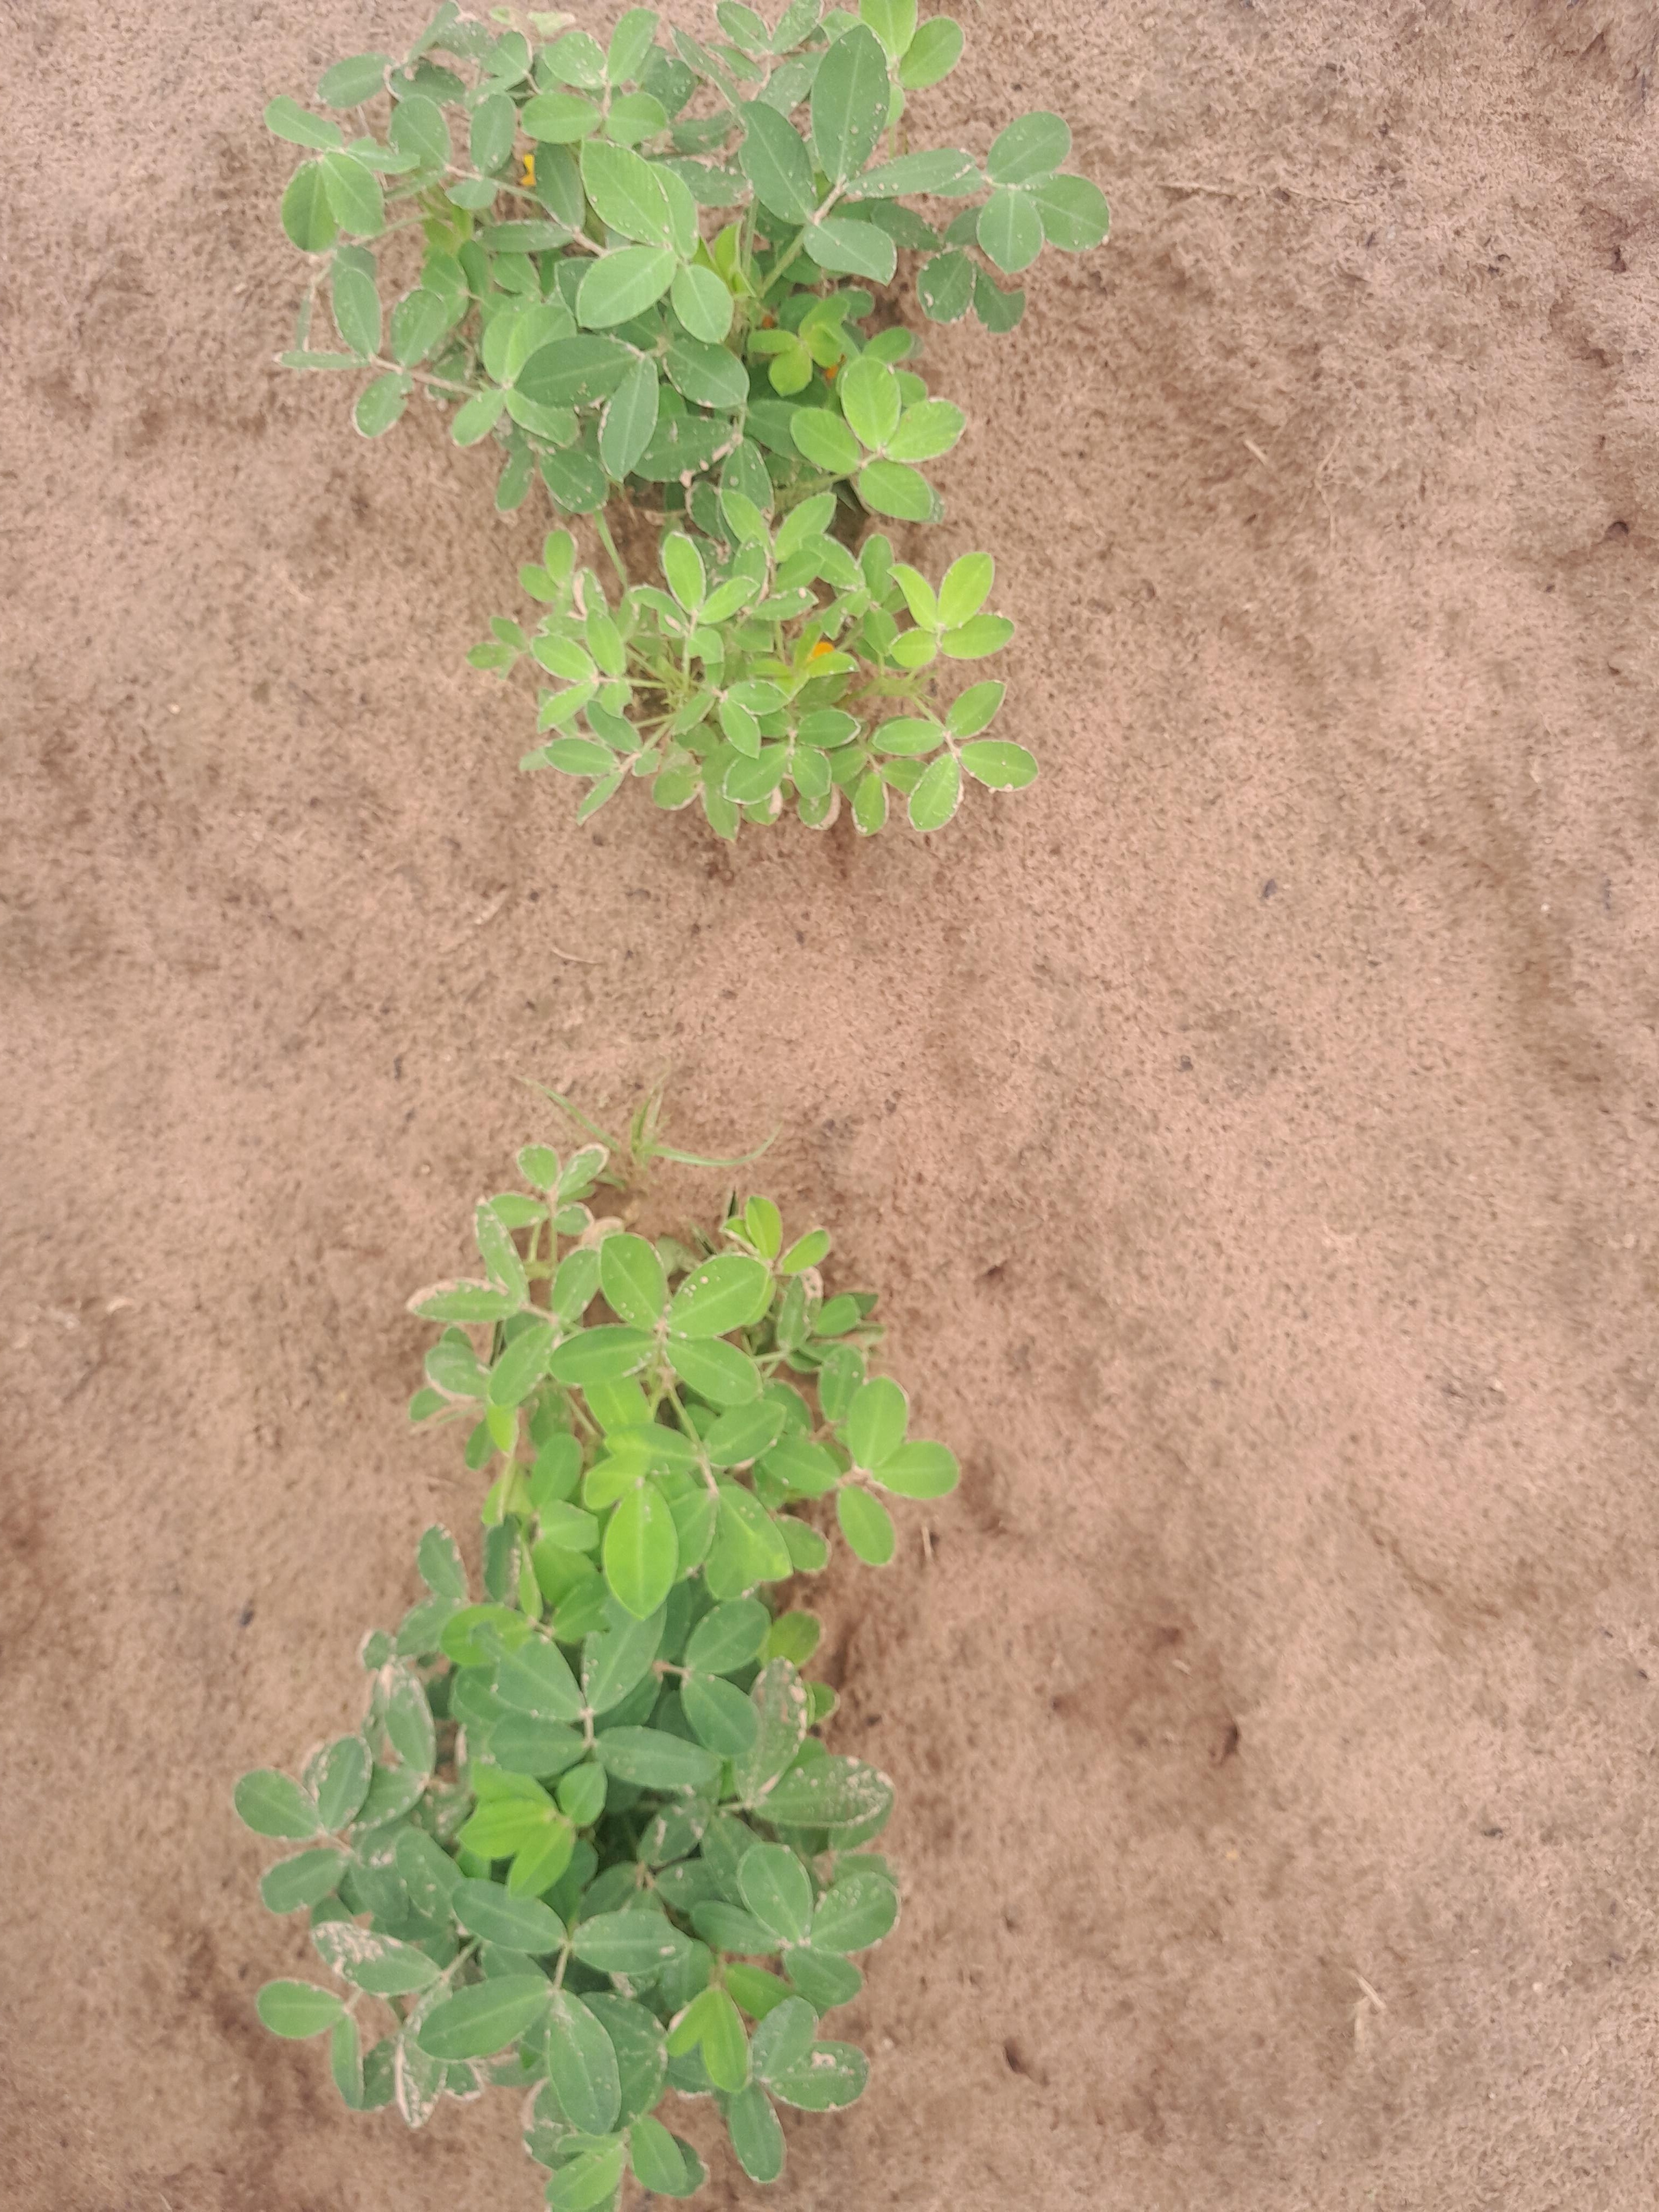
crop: groundnut
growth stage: flowering
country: Senegal
